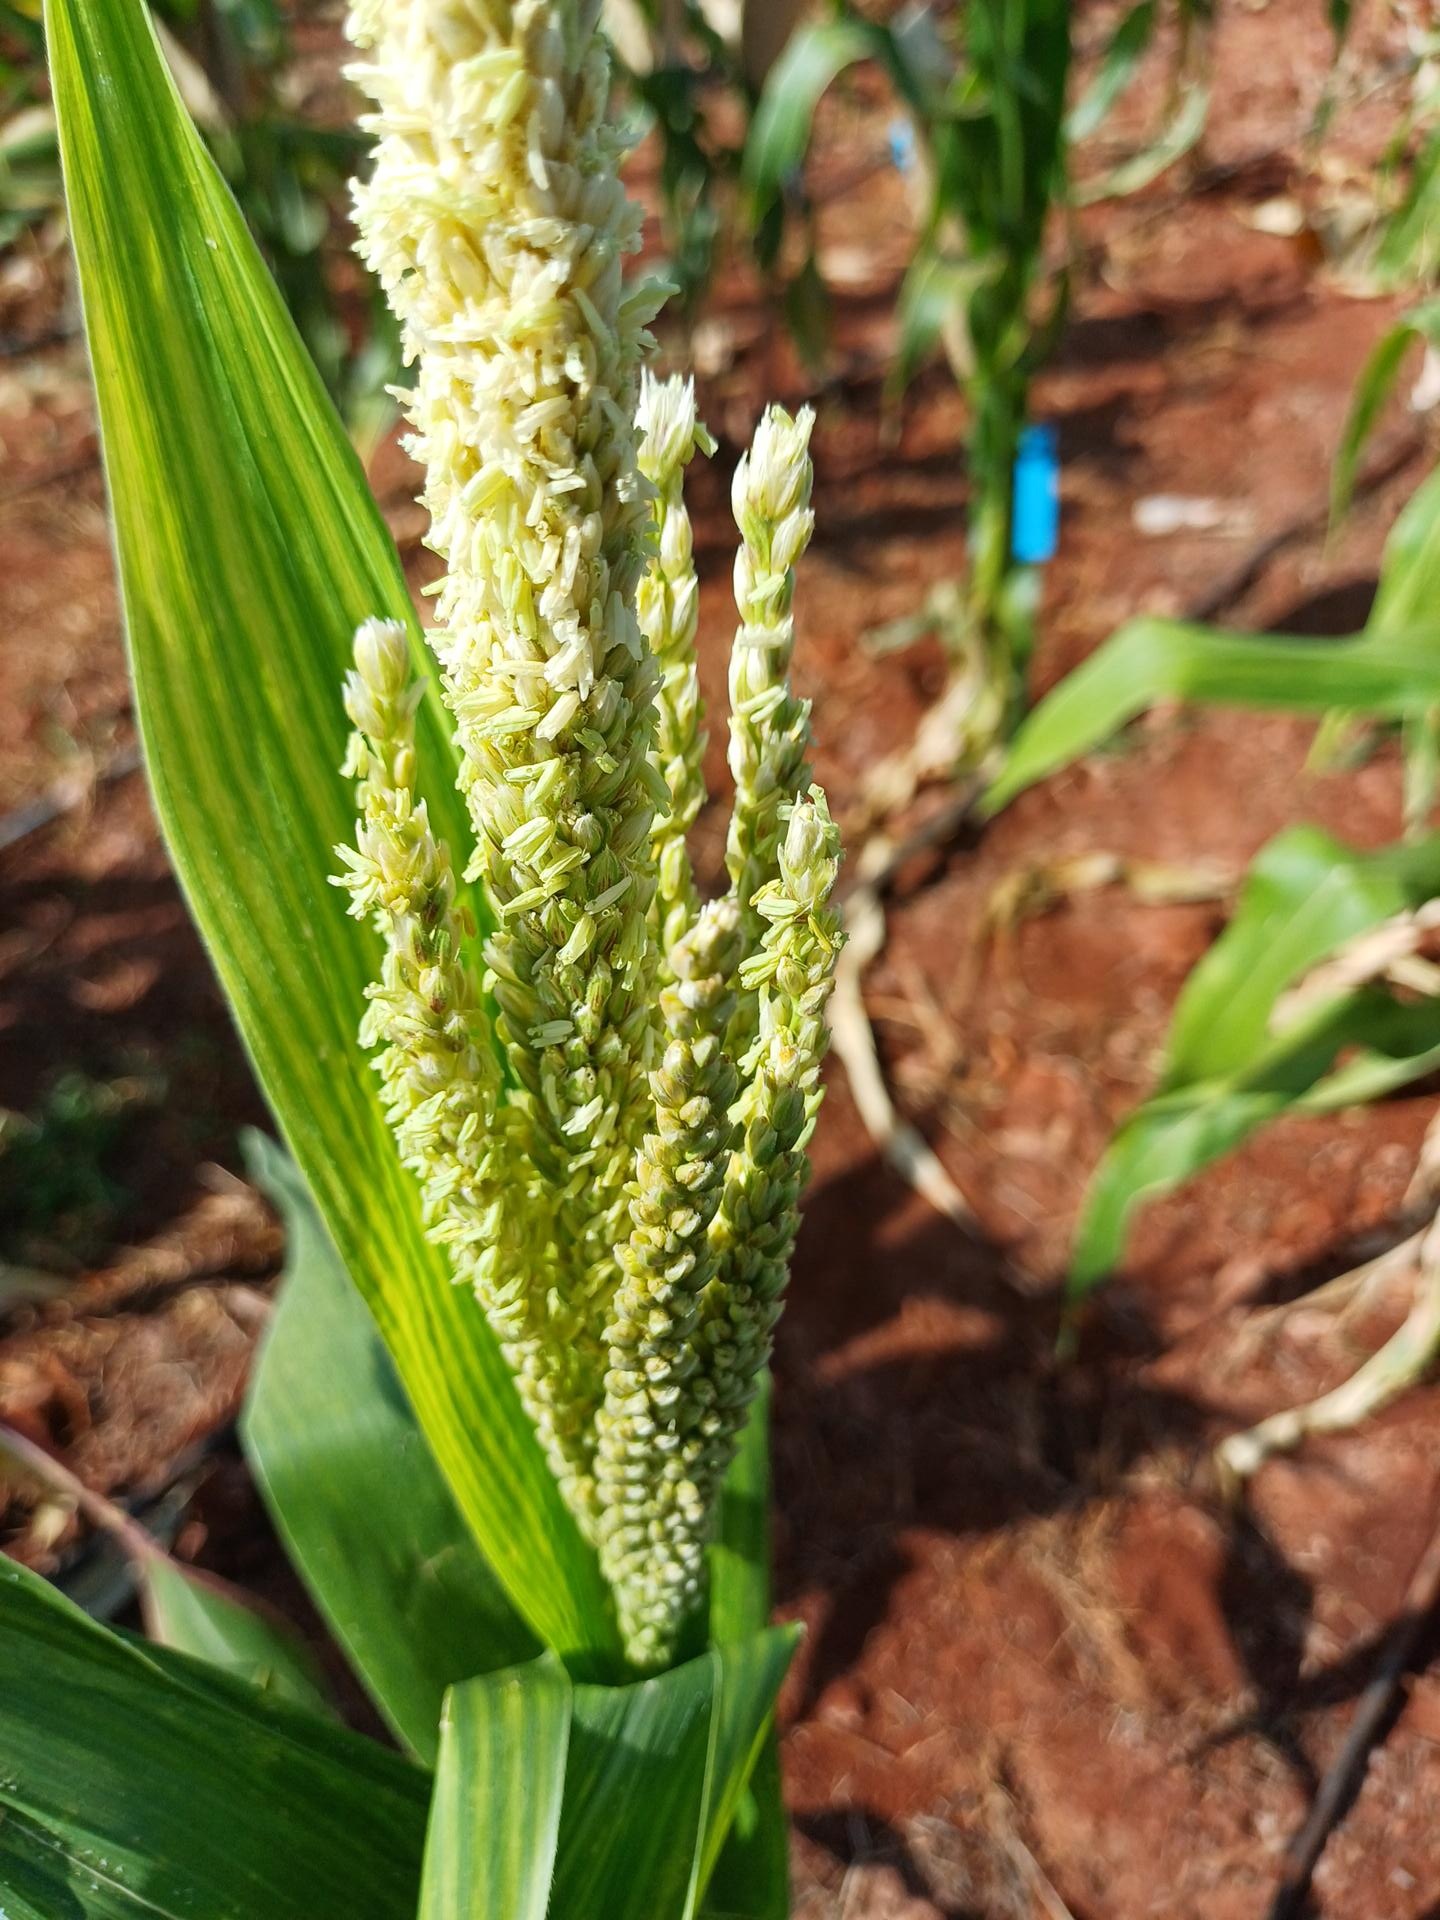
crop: maize
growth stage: flowering
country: Kenya
